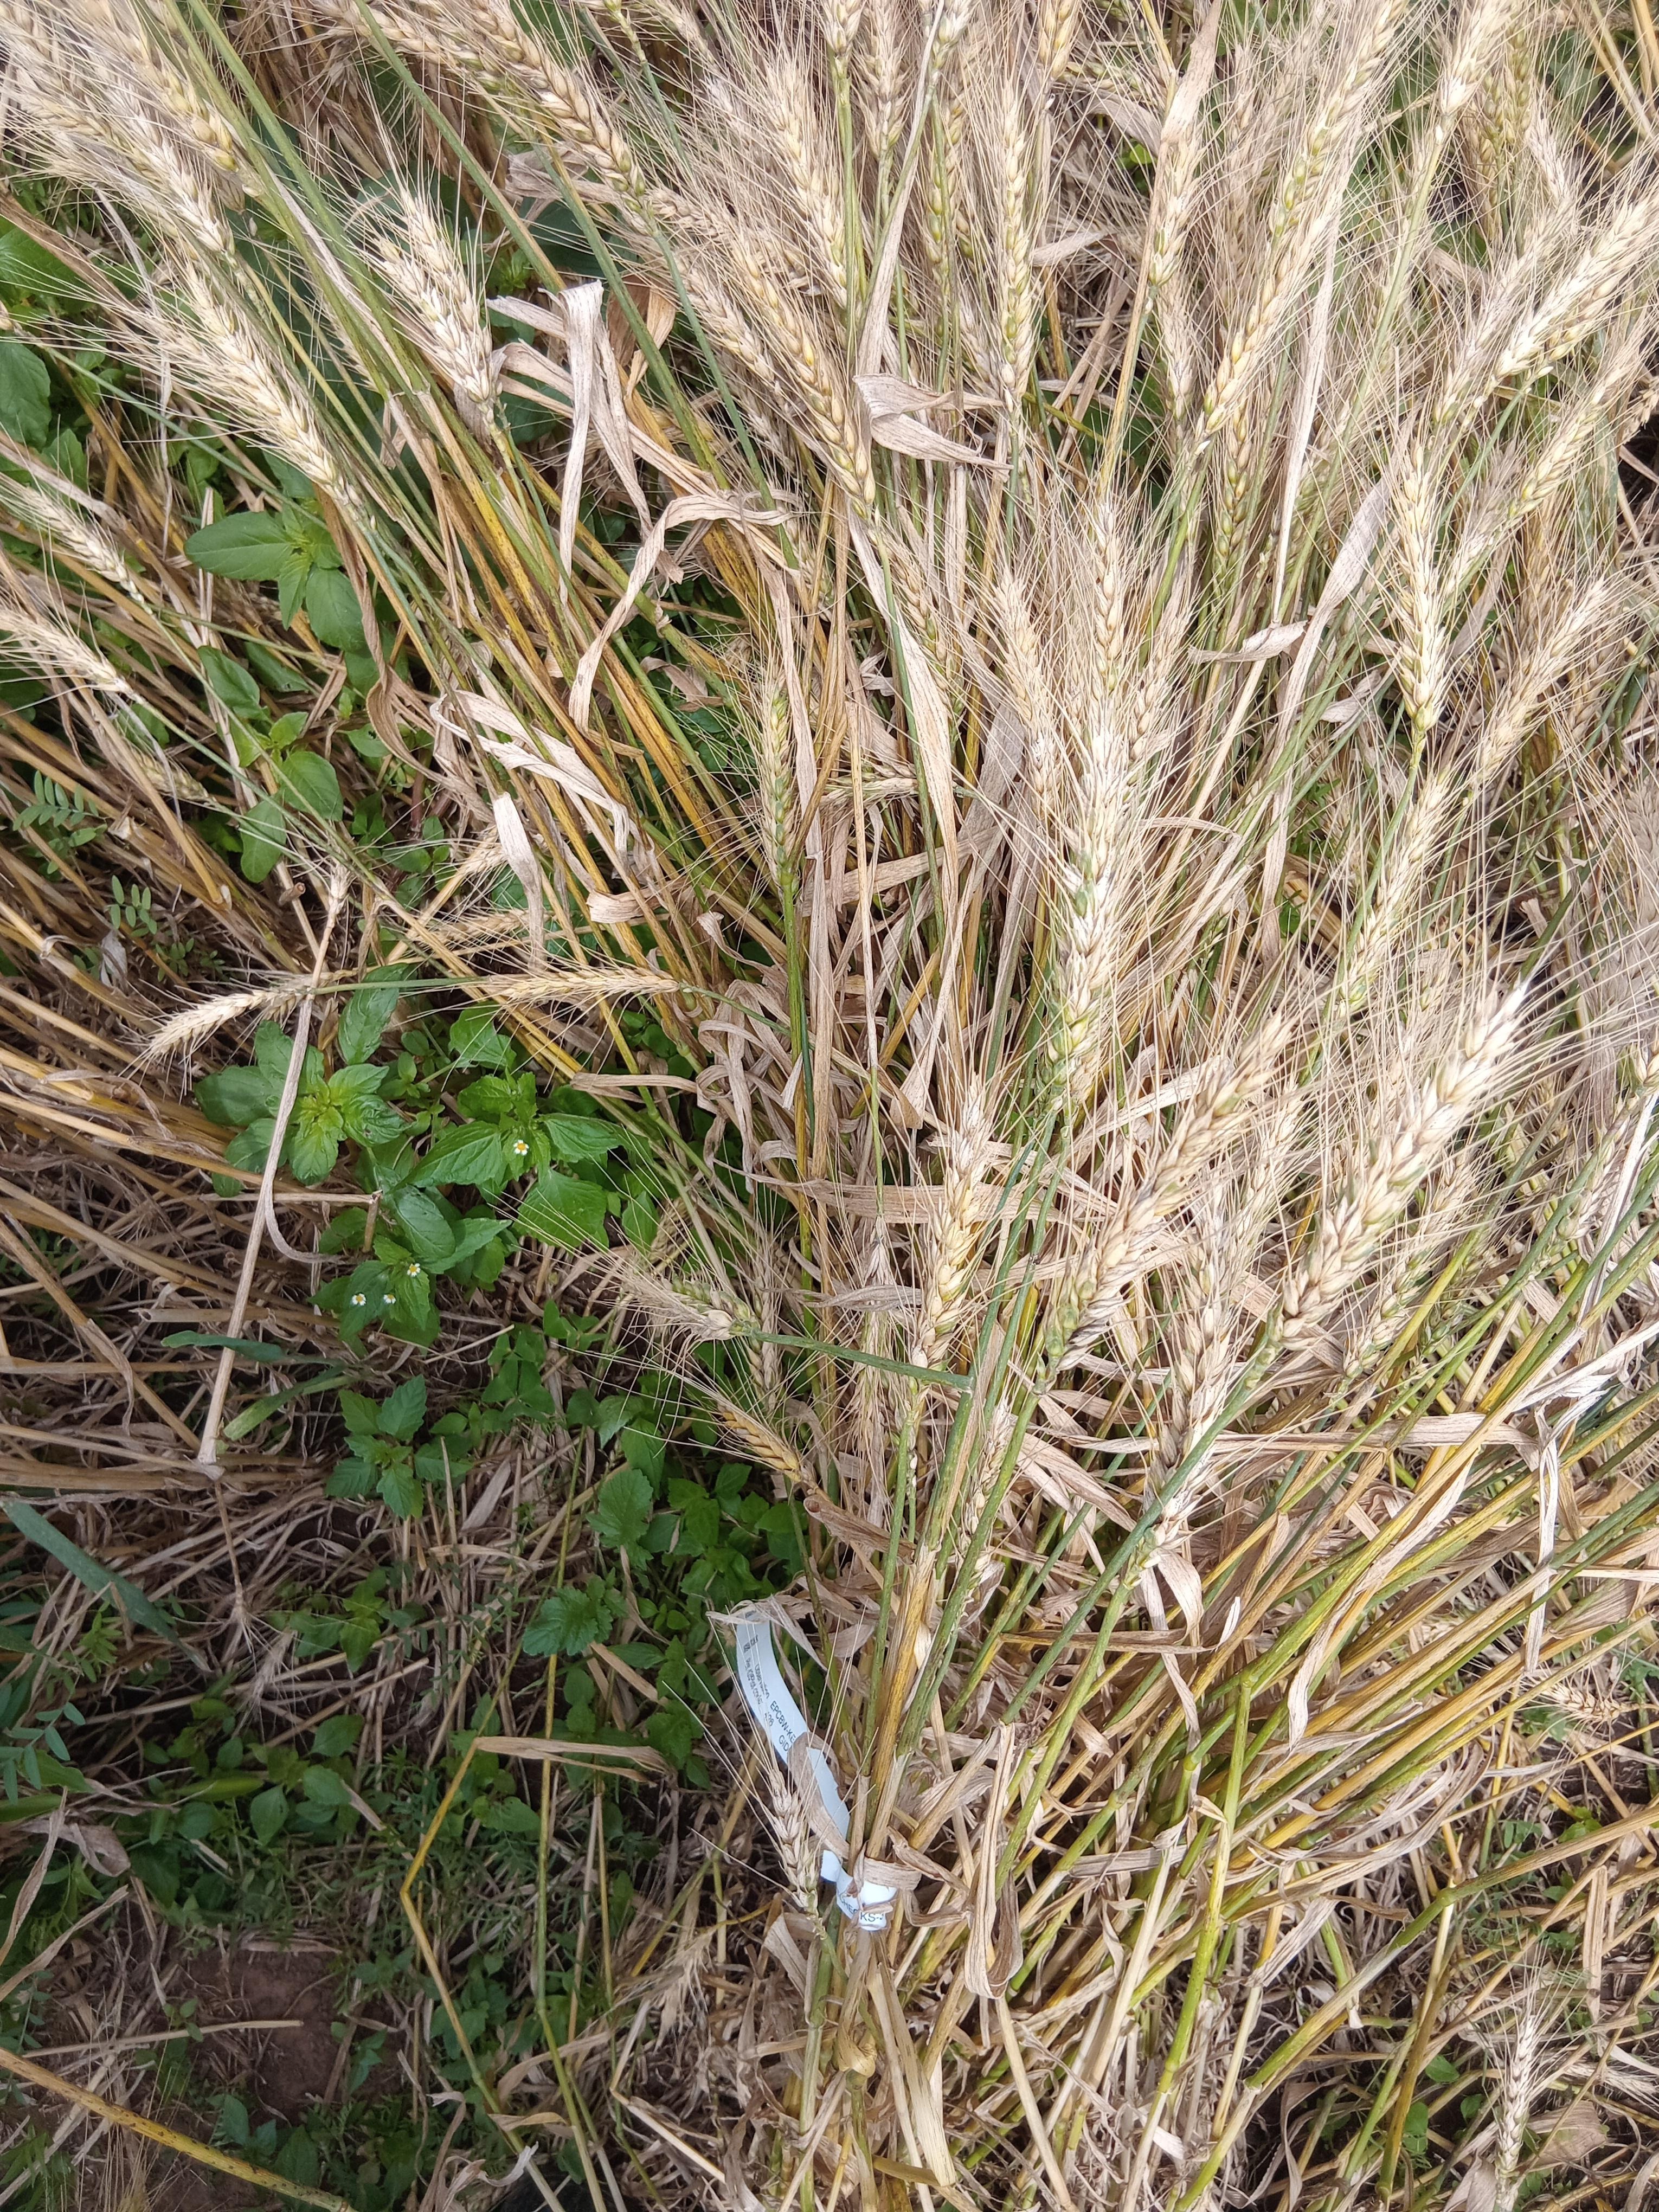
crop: wheat
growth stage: maturity
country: Kenya
